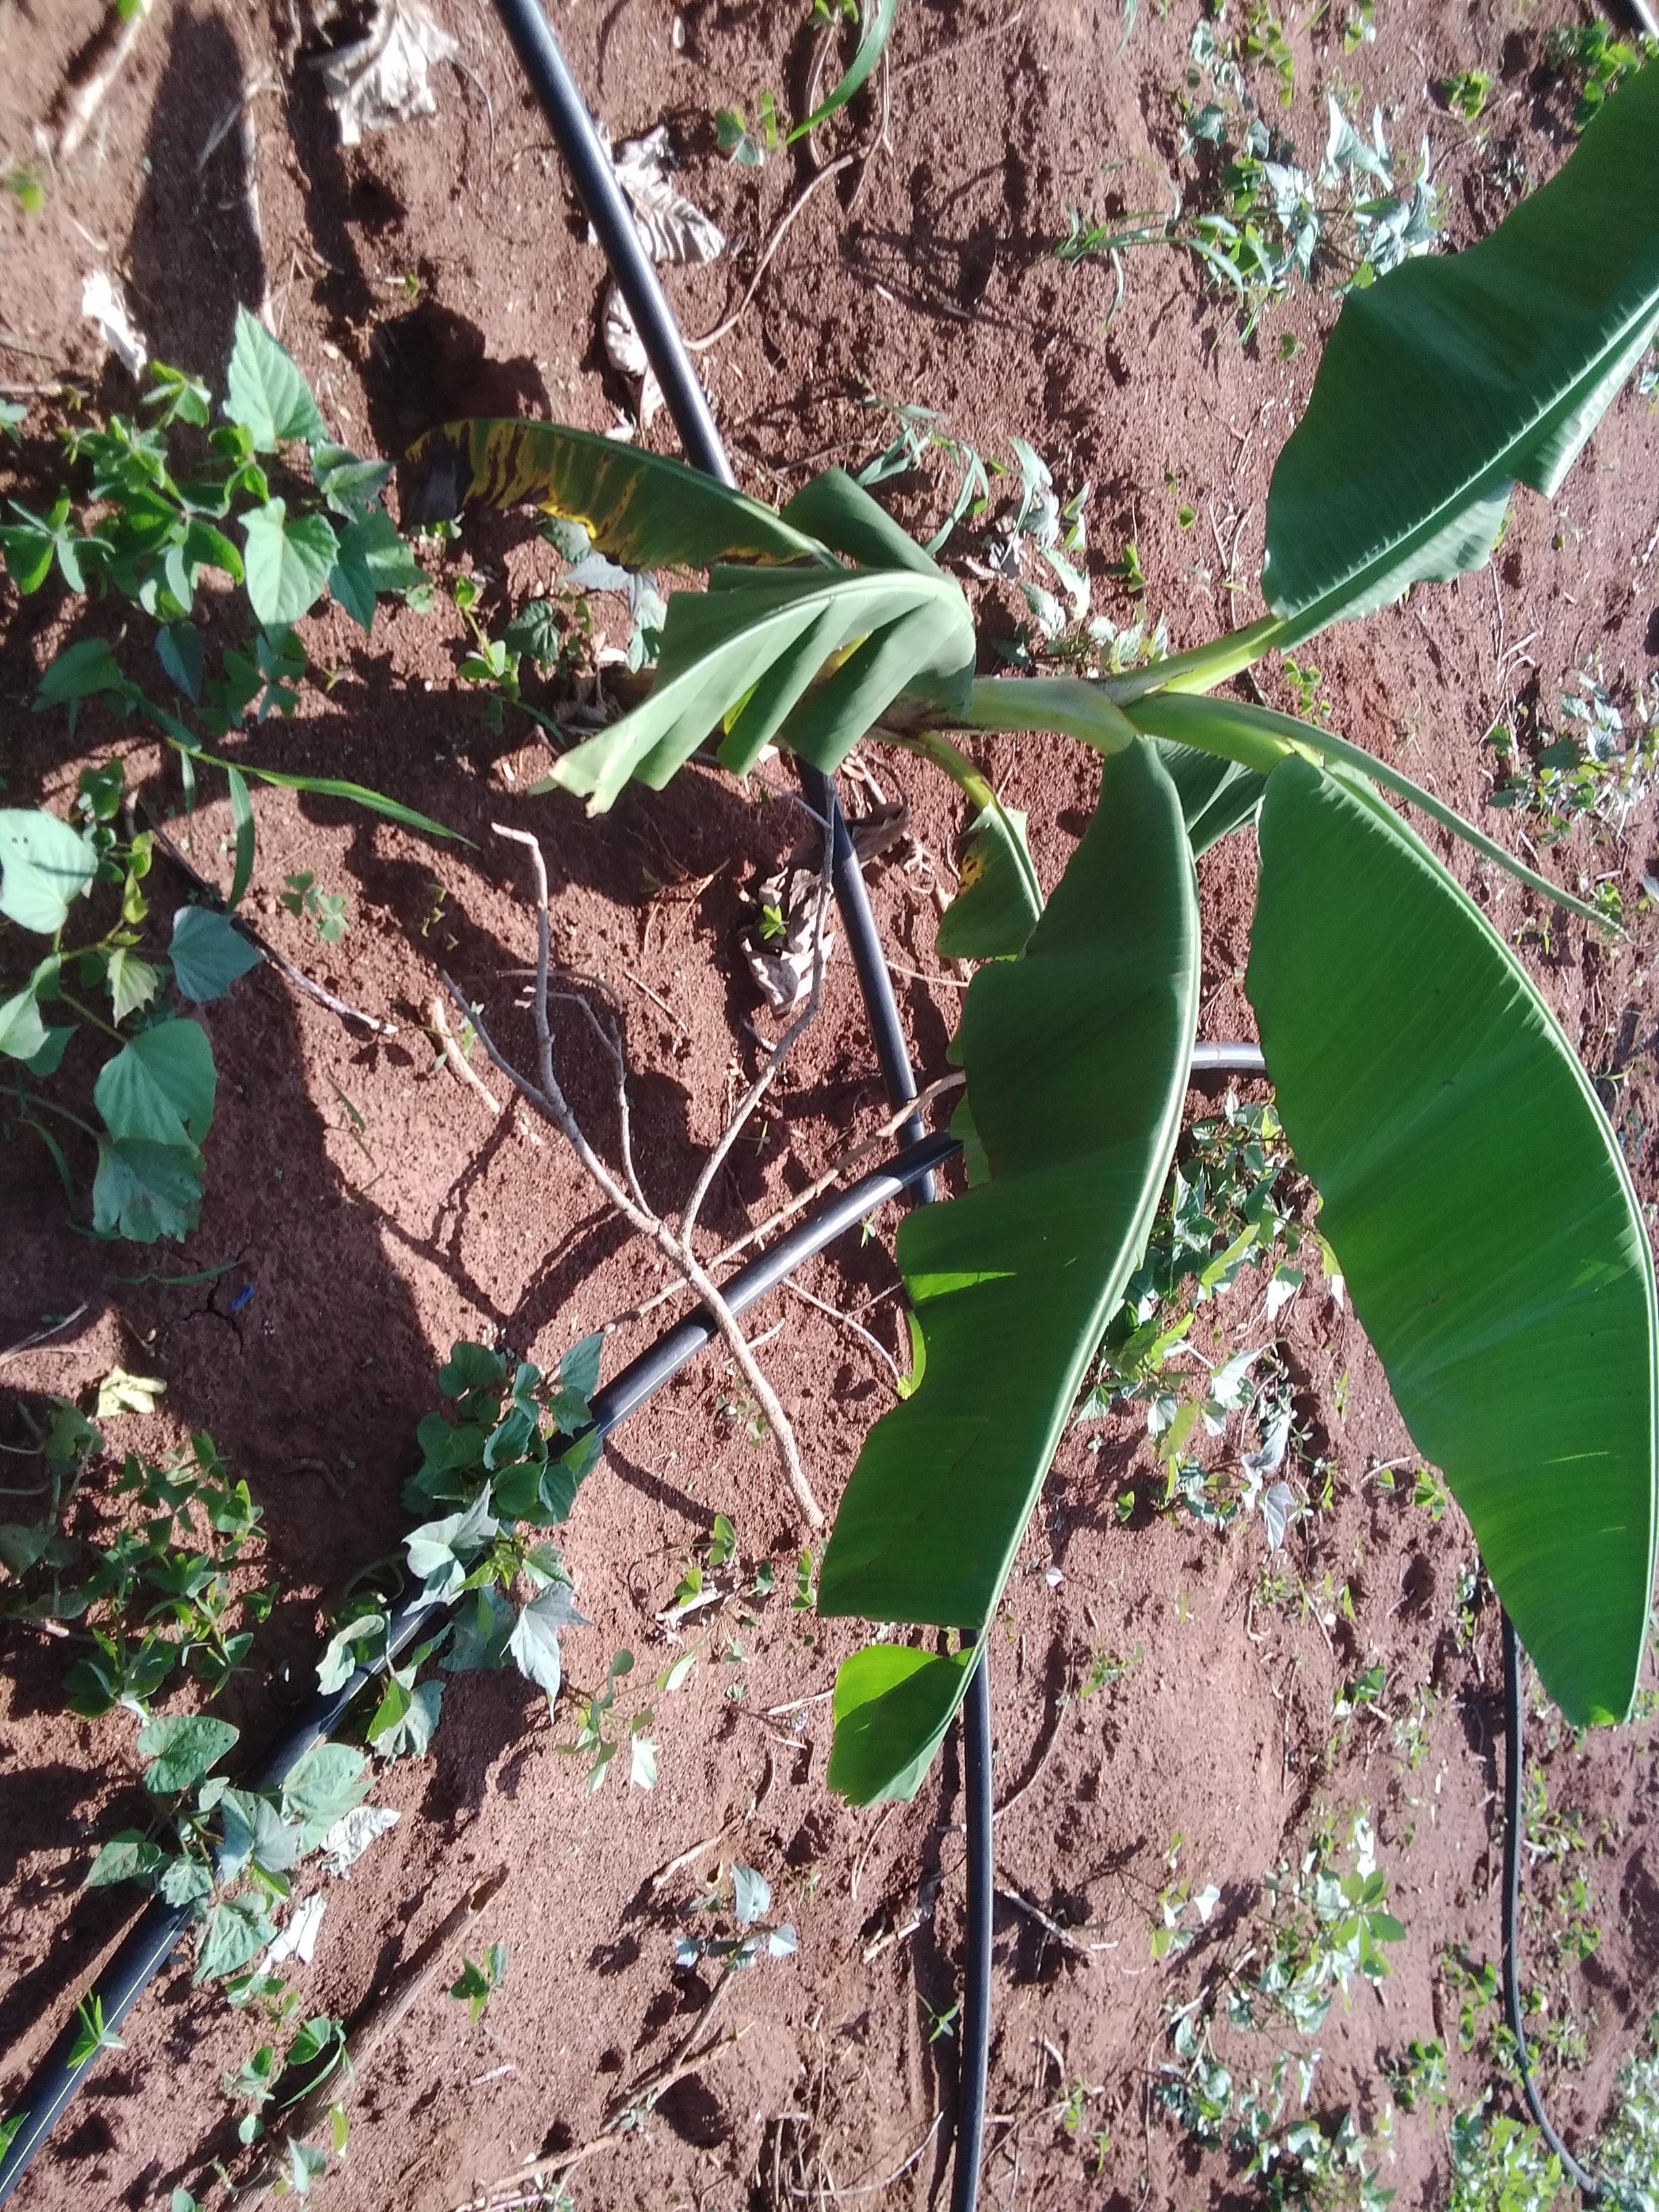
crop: banana
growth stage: vegetative
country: Uganda
